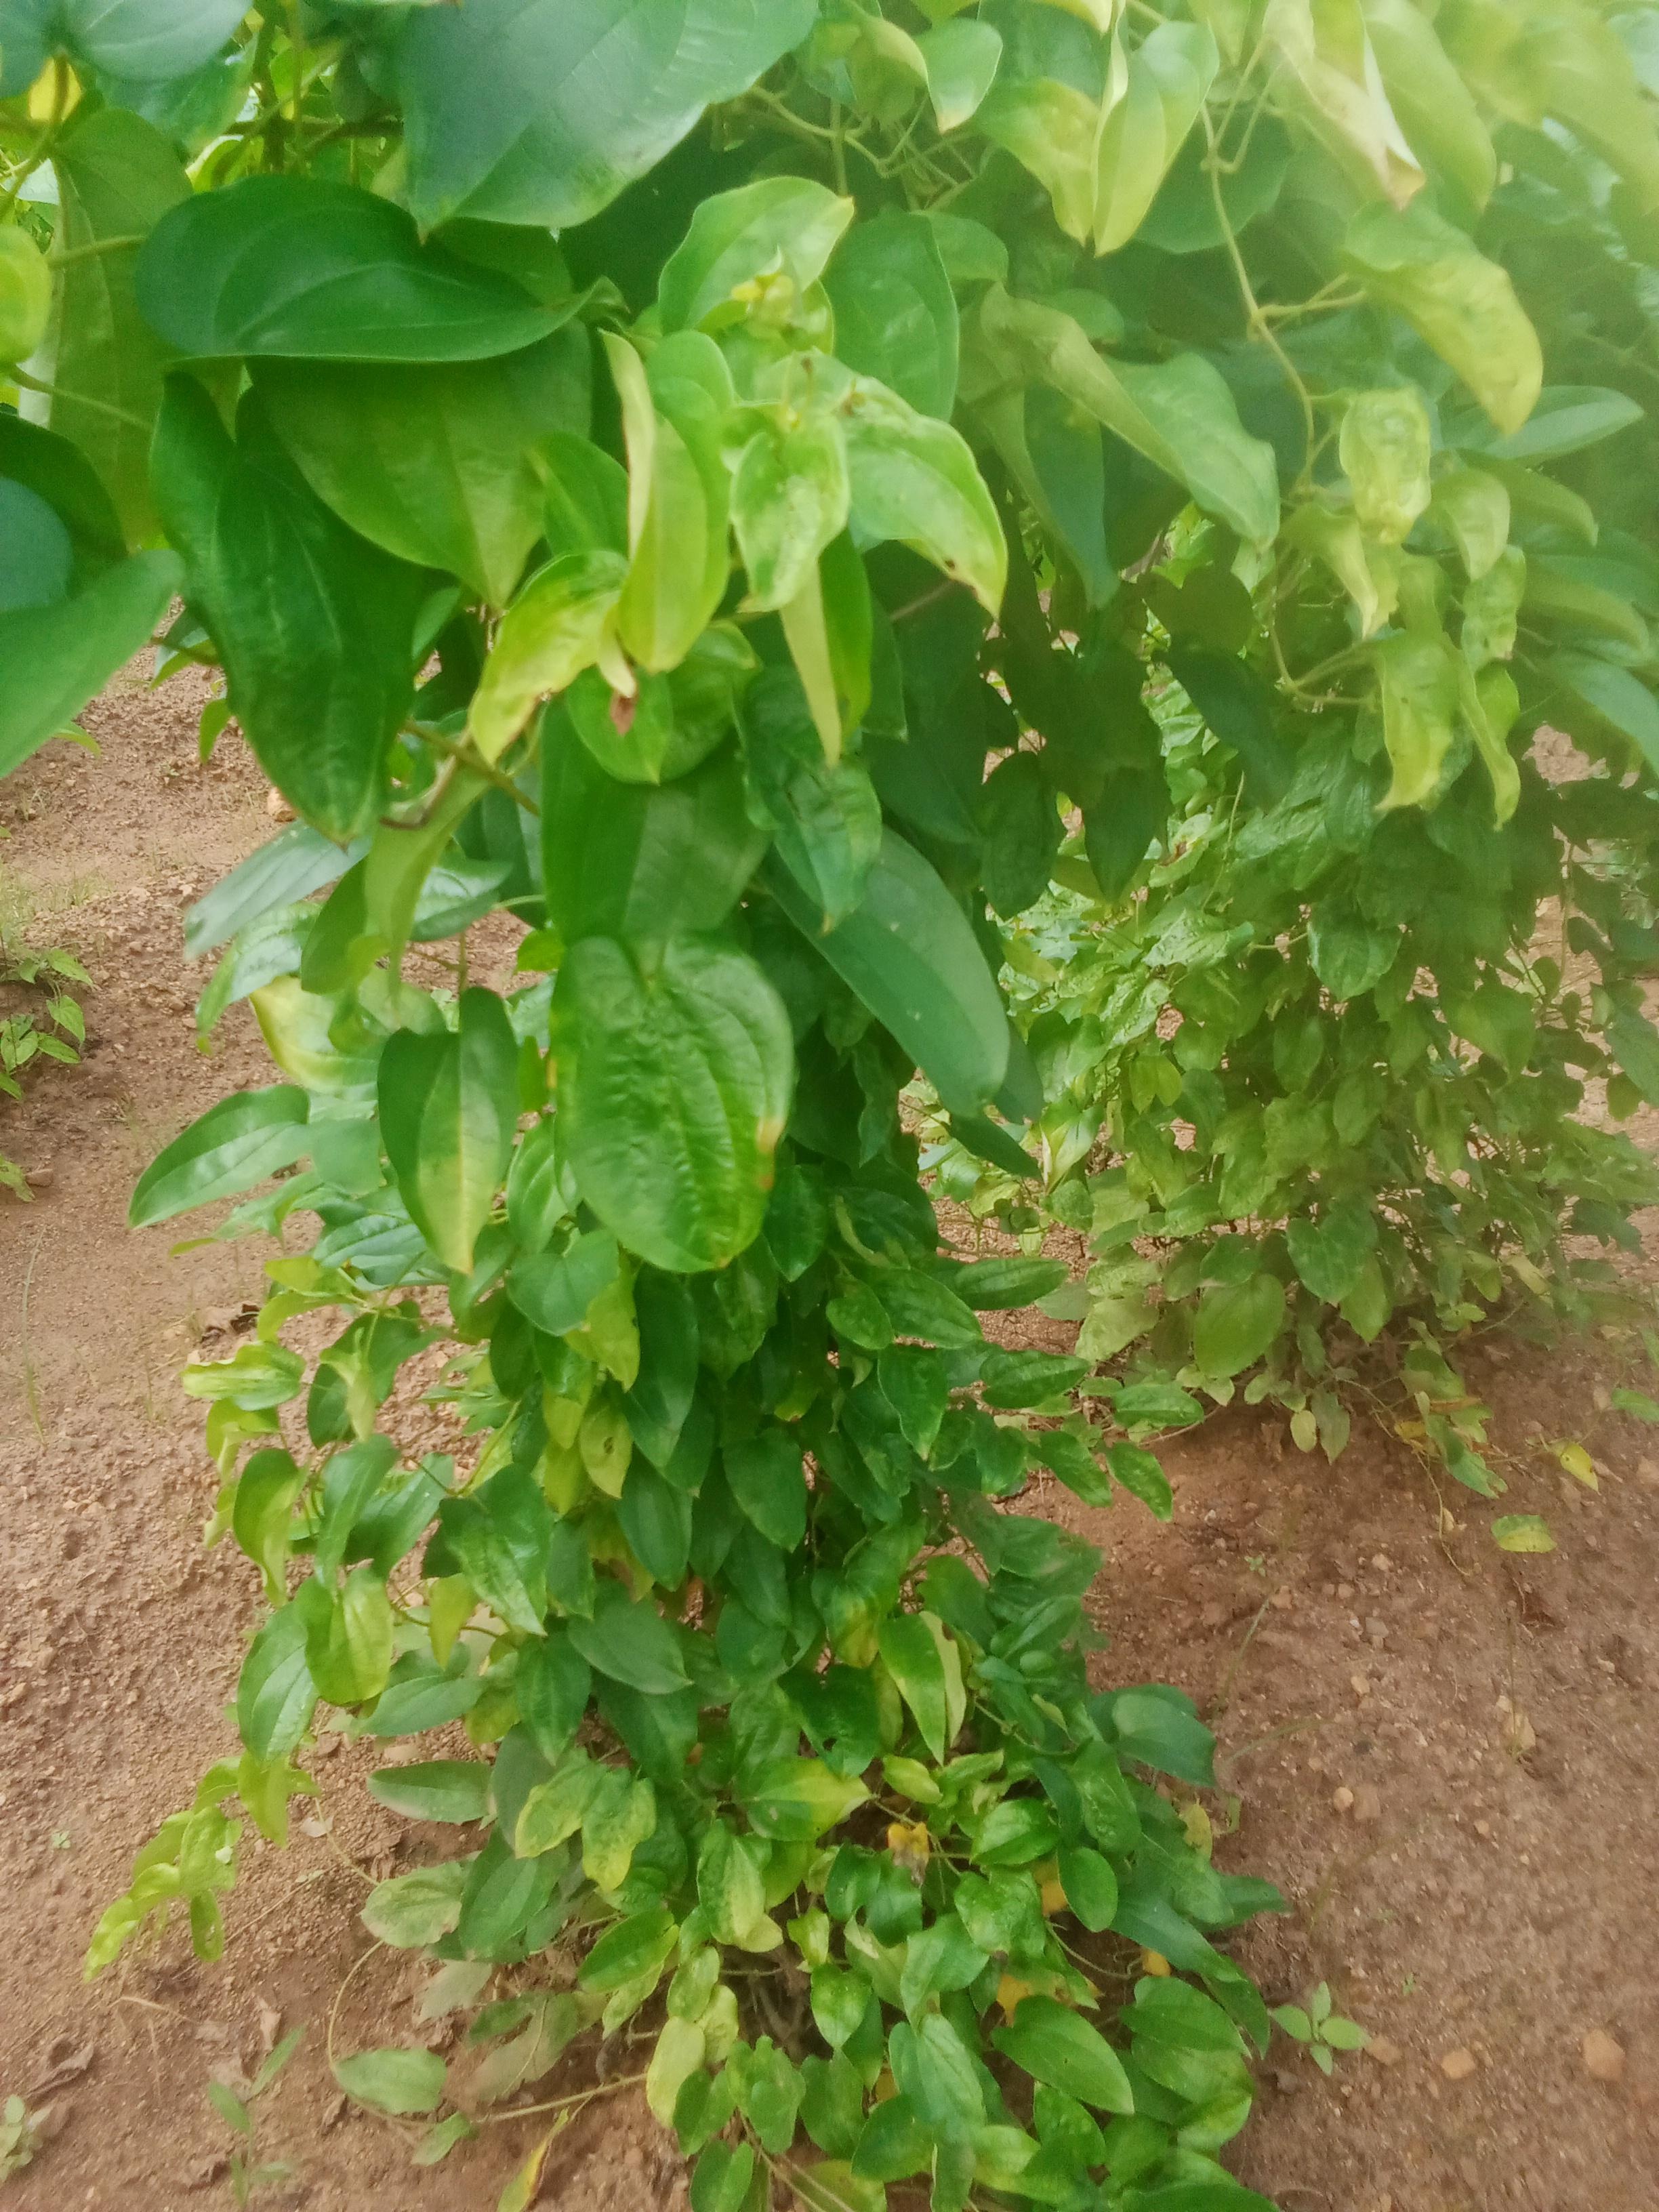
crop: yam
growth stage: vegetative
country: Nigeria
